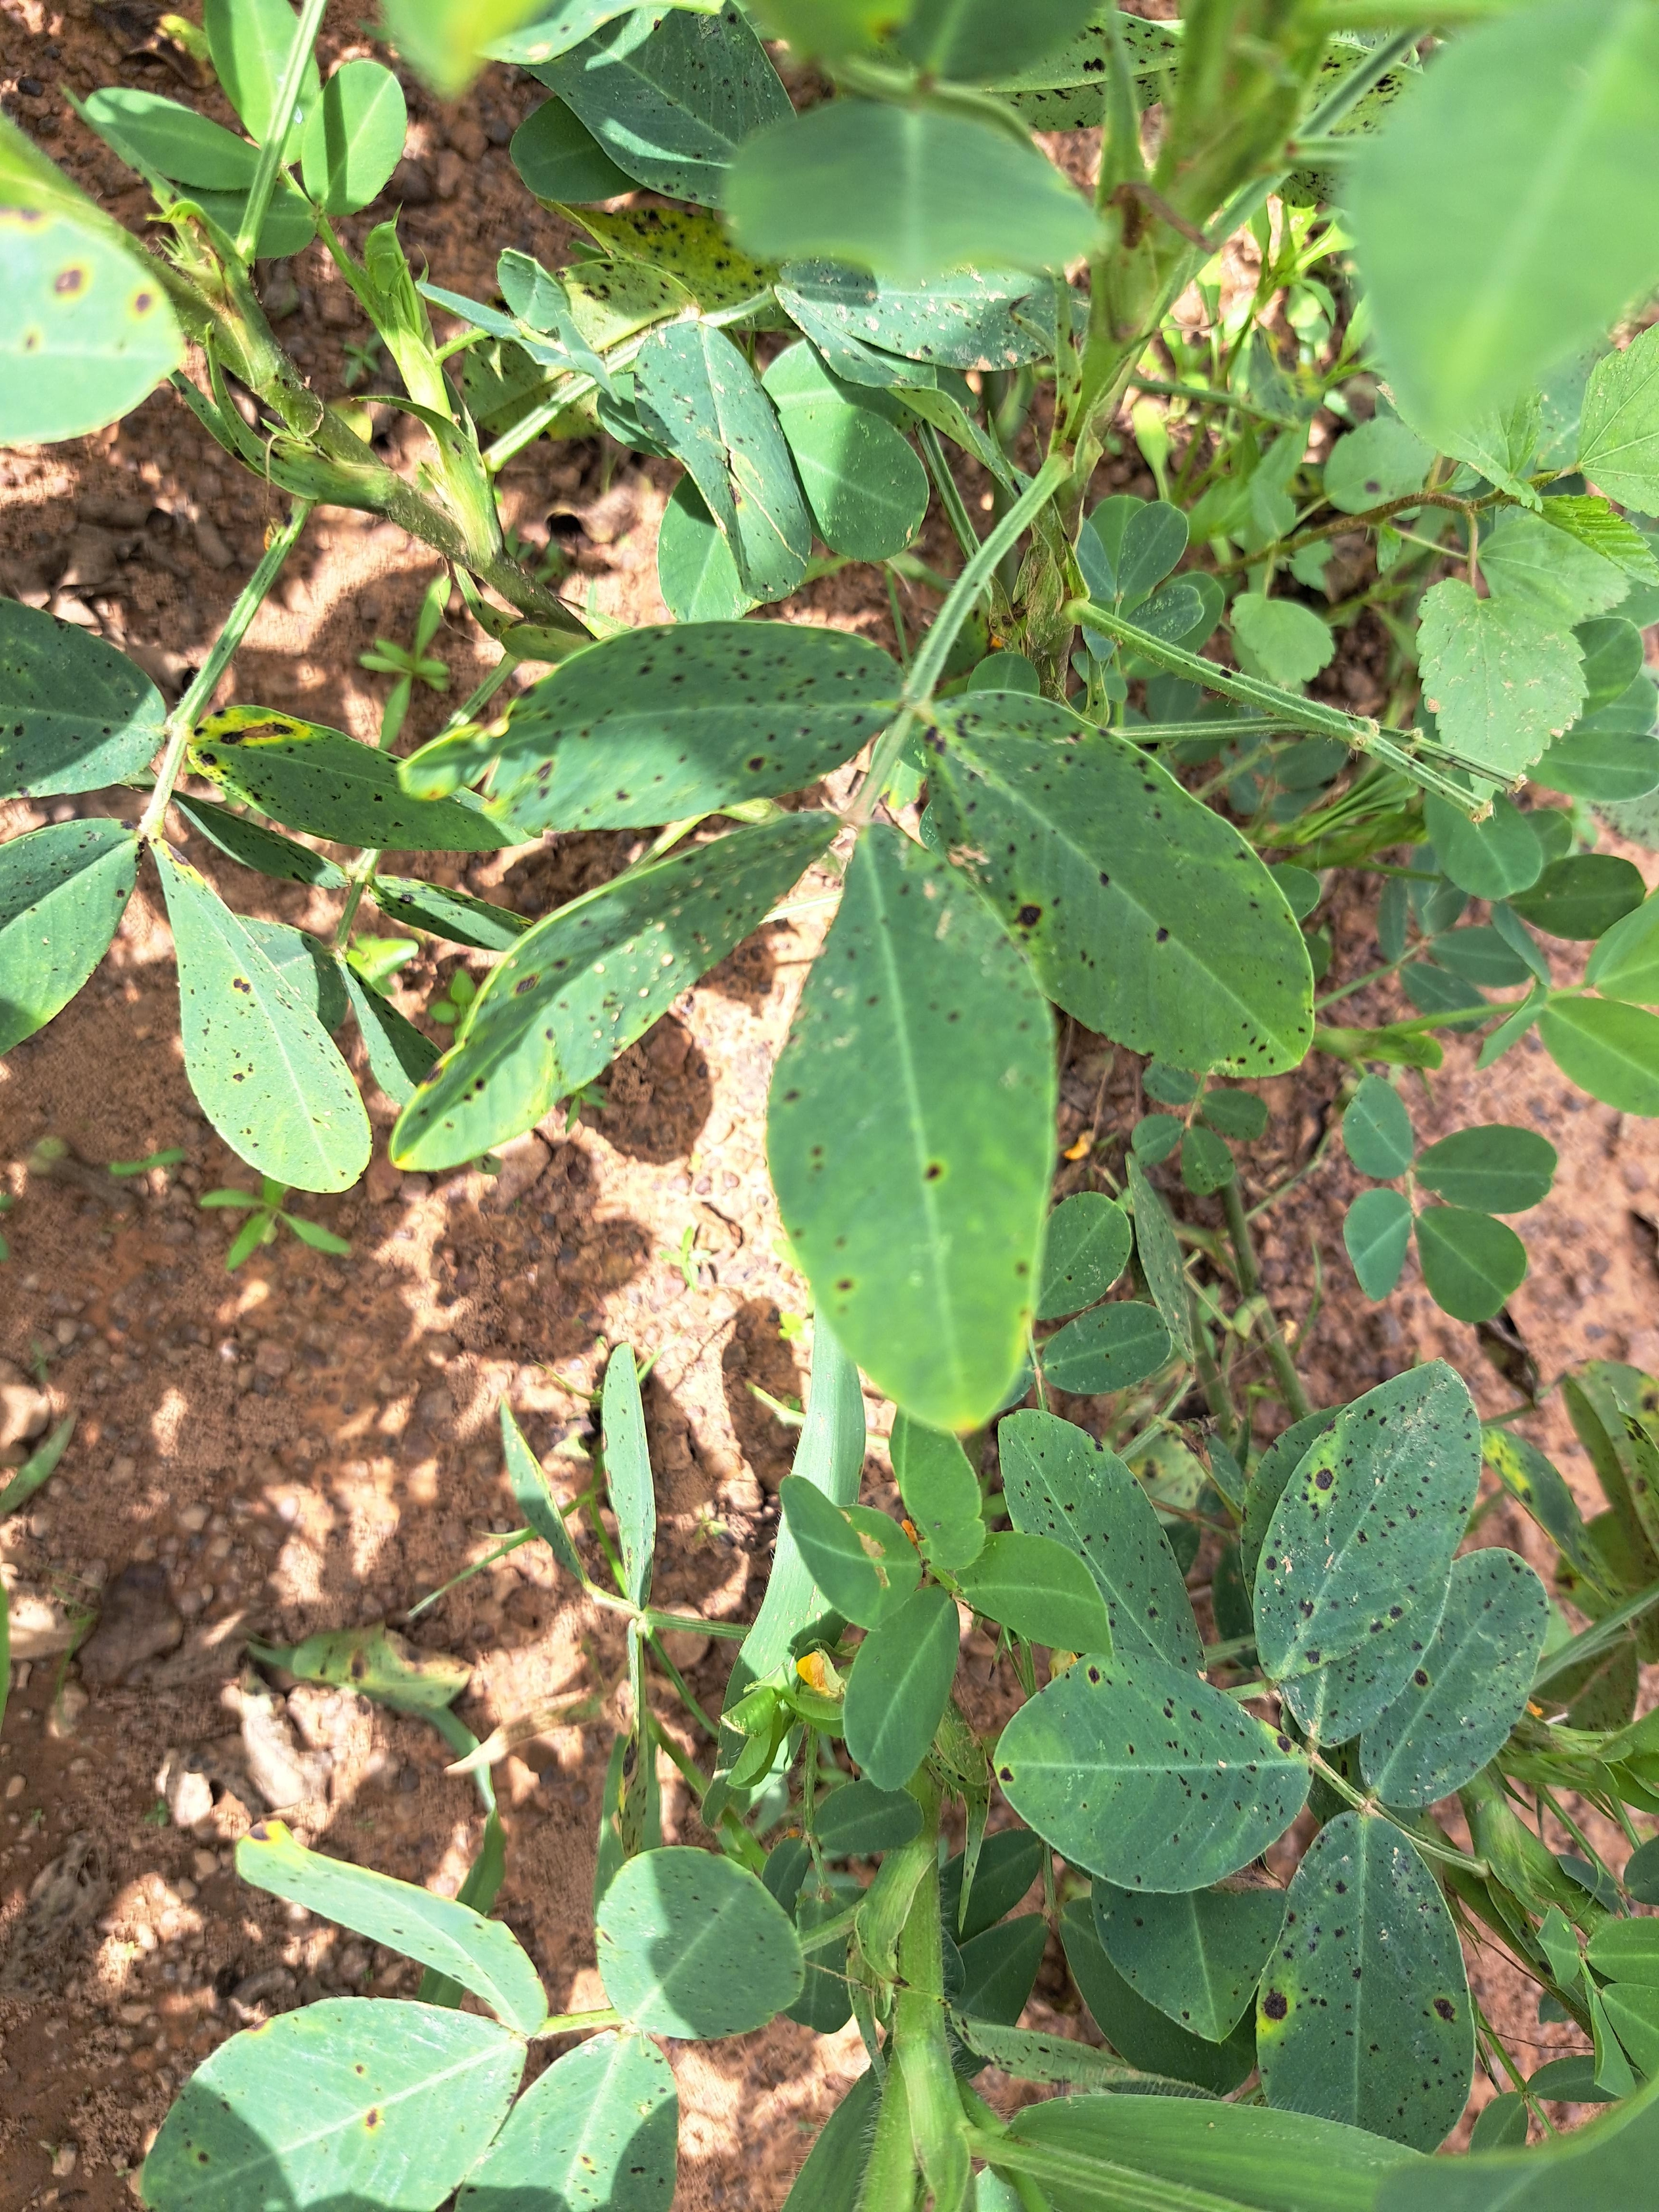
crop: groundnut
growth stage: development pod
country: Ghana
